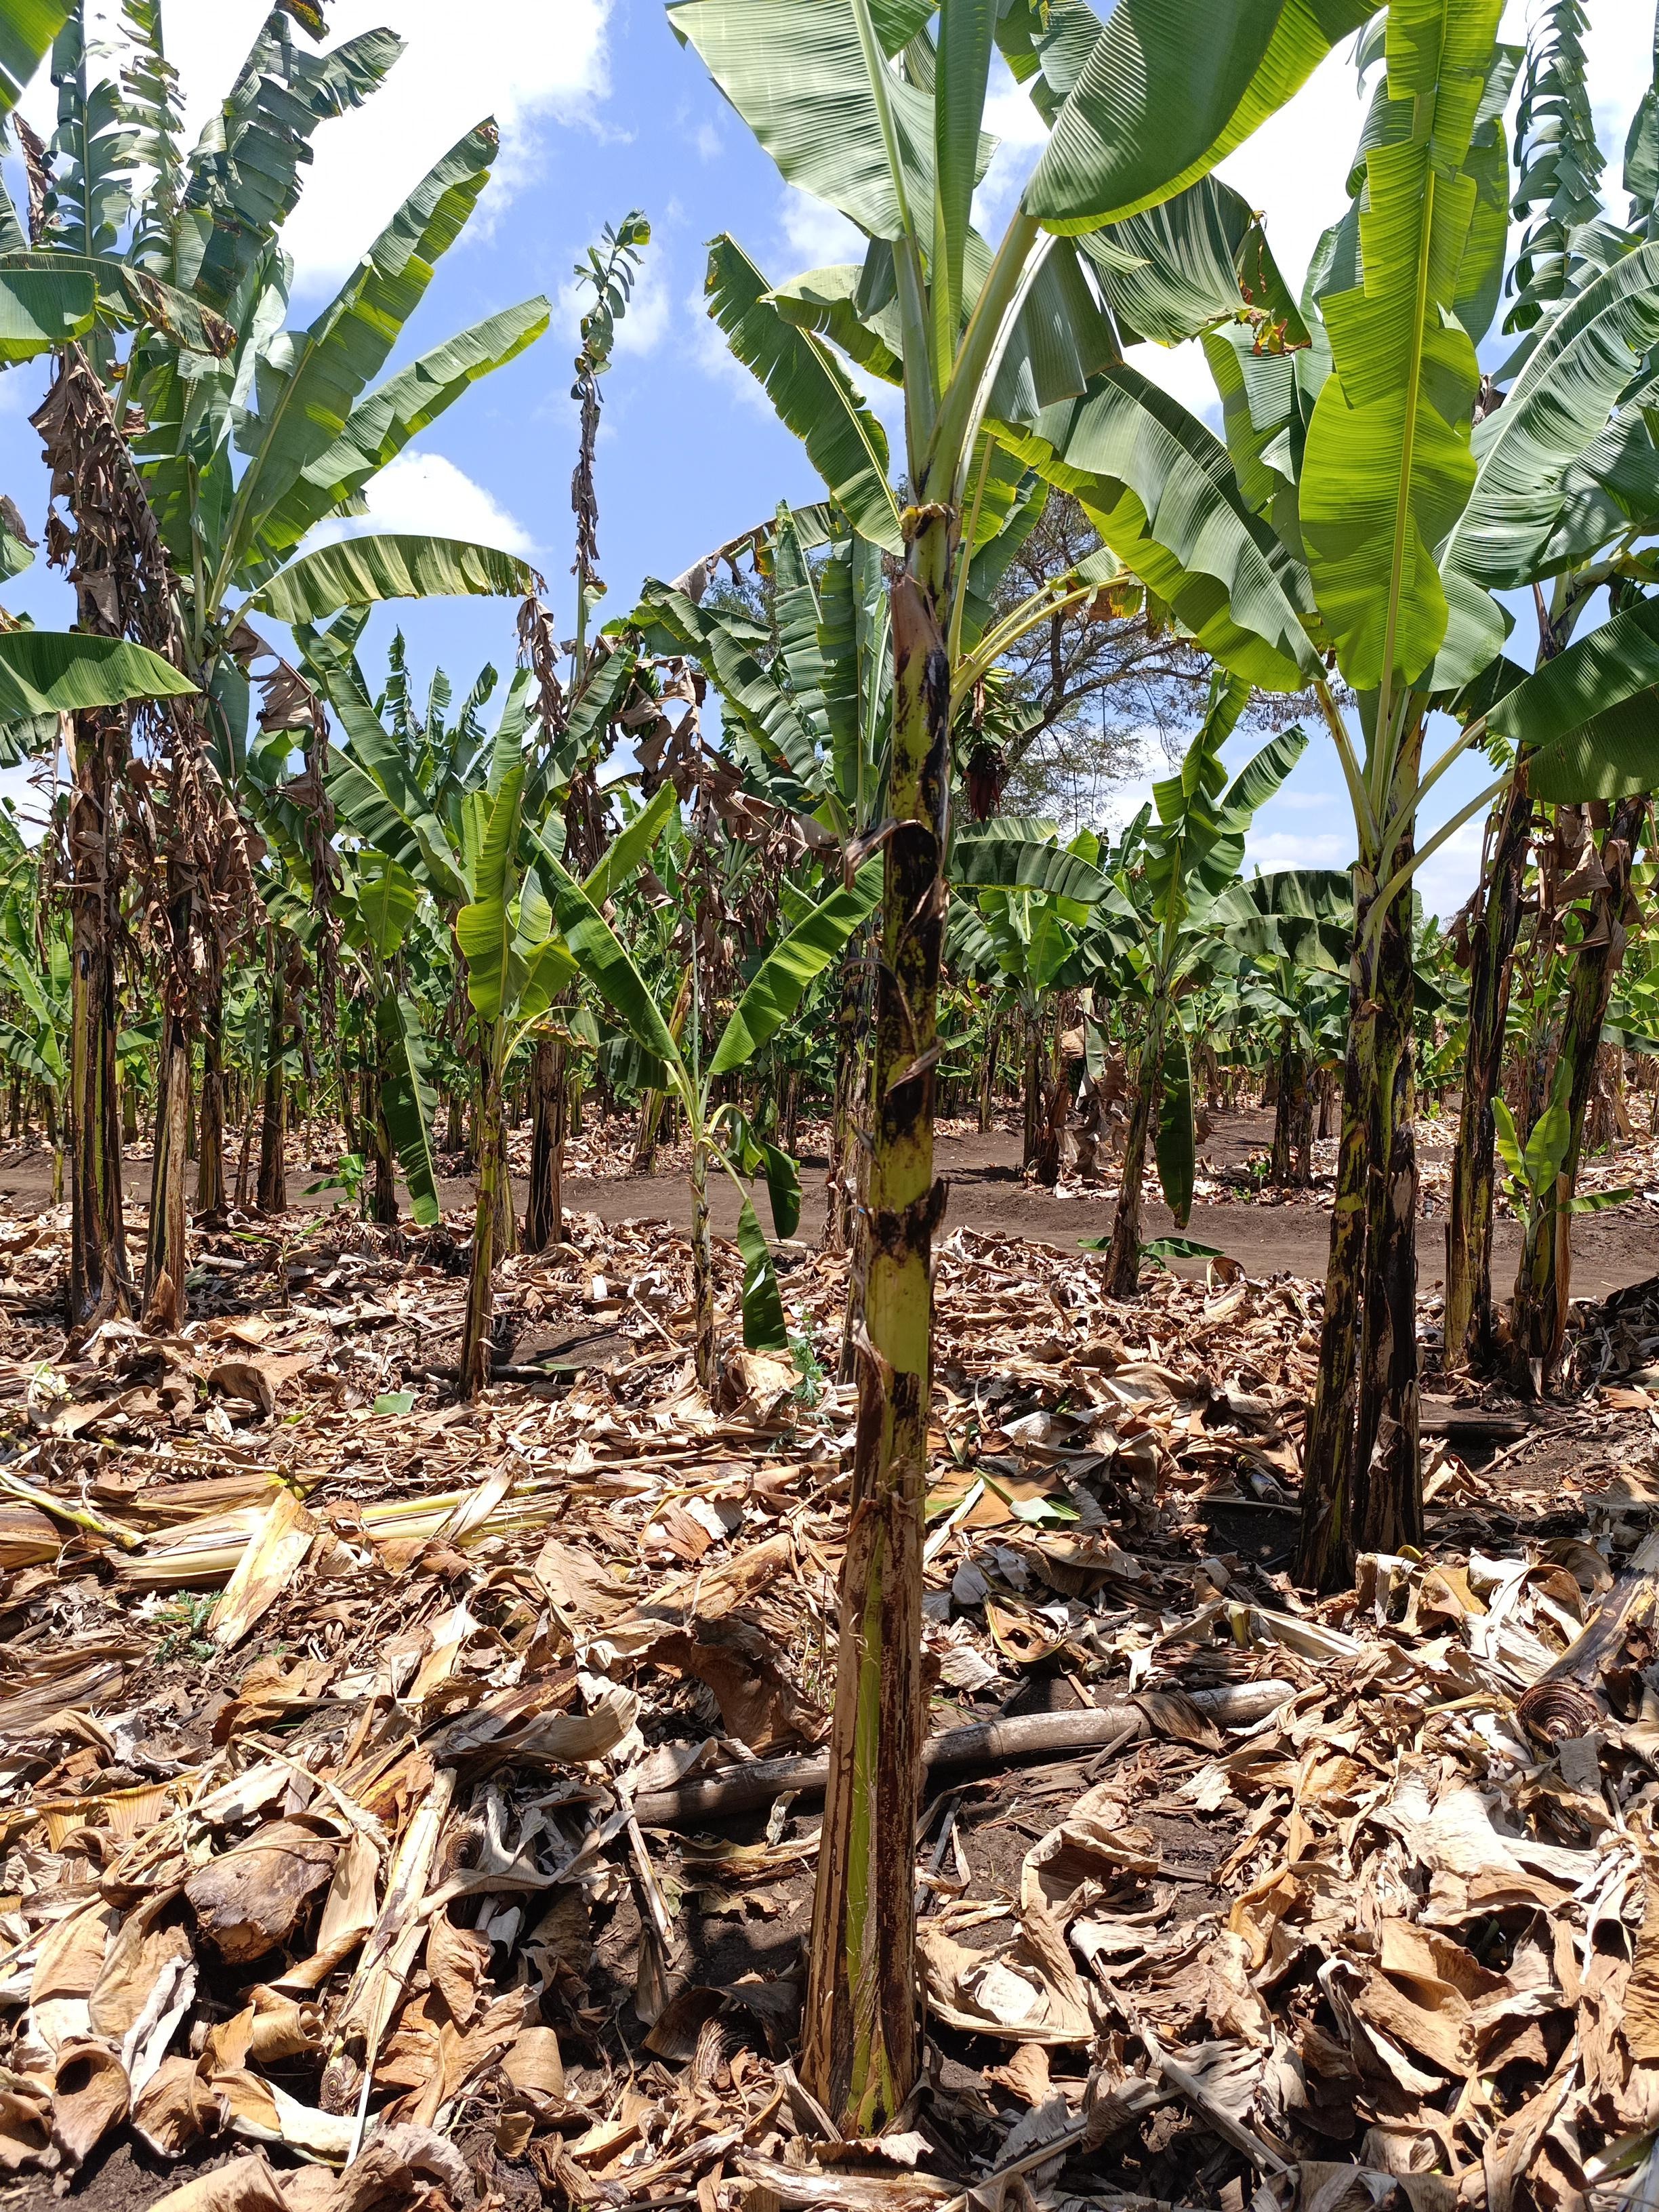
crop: banana
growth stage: vegetative
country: Tanzania
